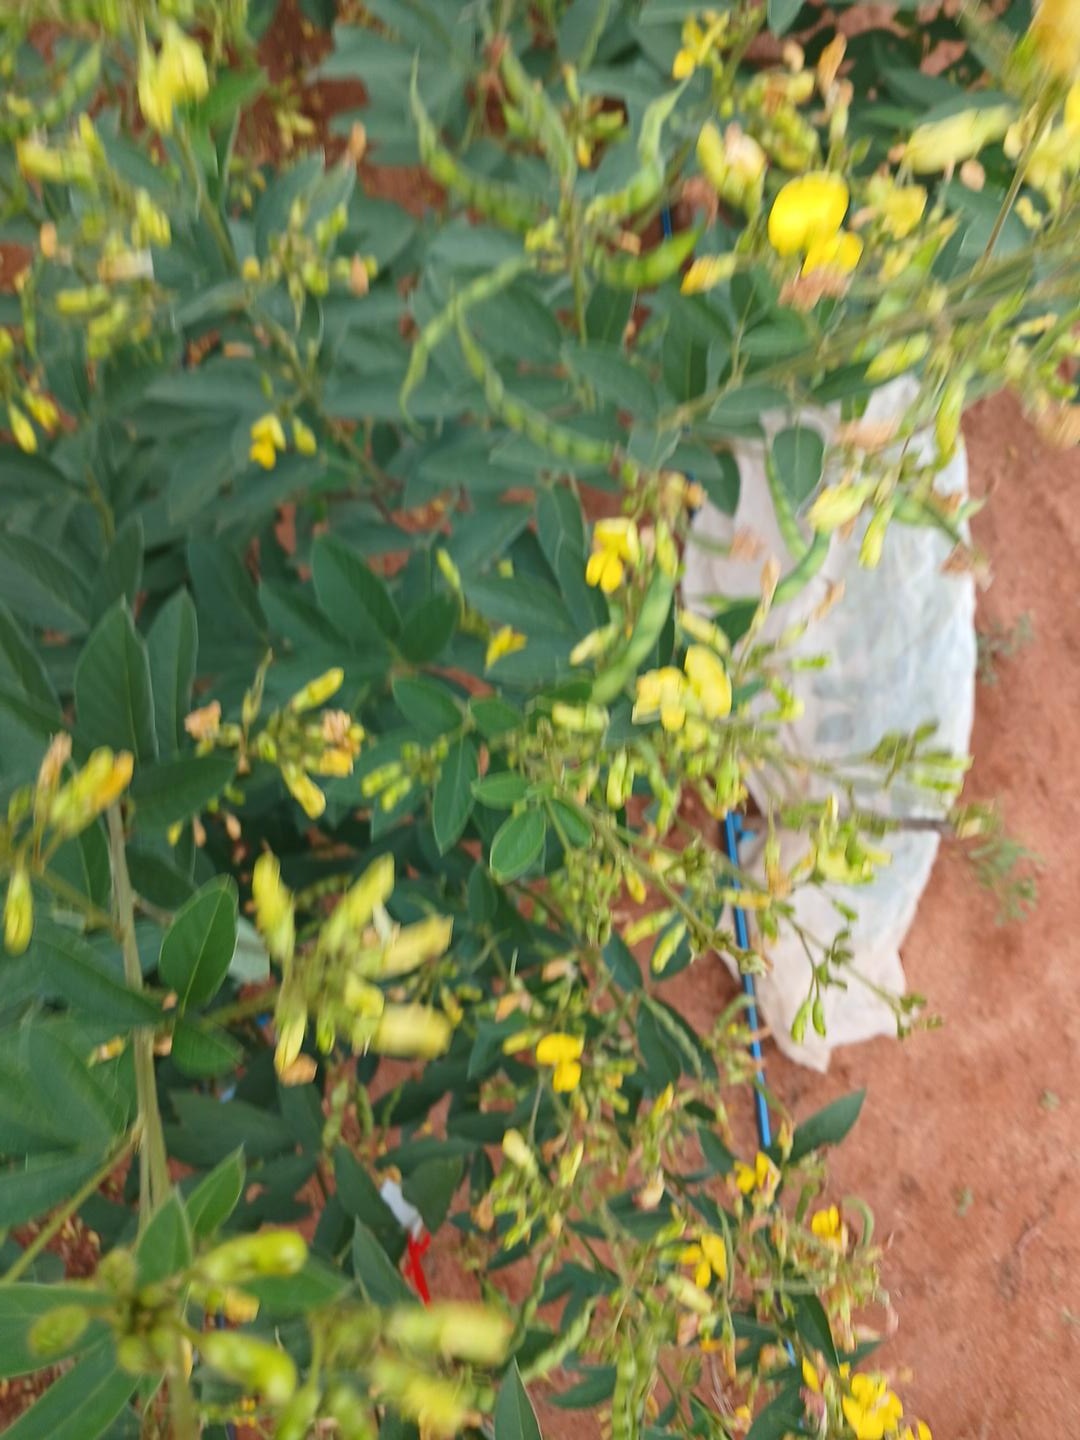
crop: pigeonpea
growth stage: development pod
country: Kenya
